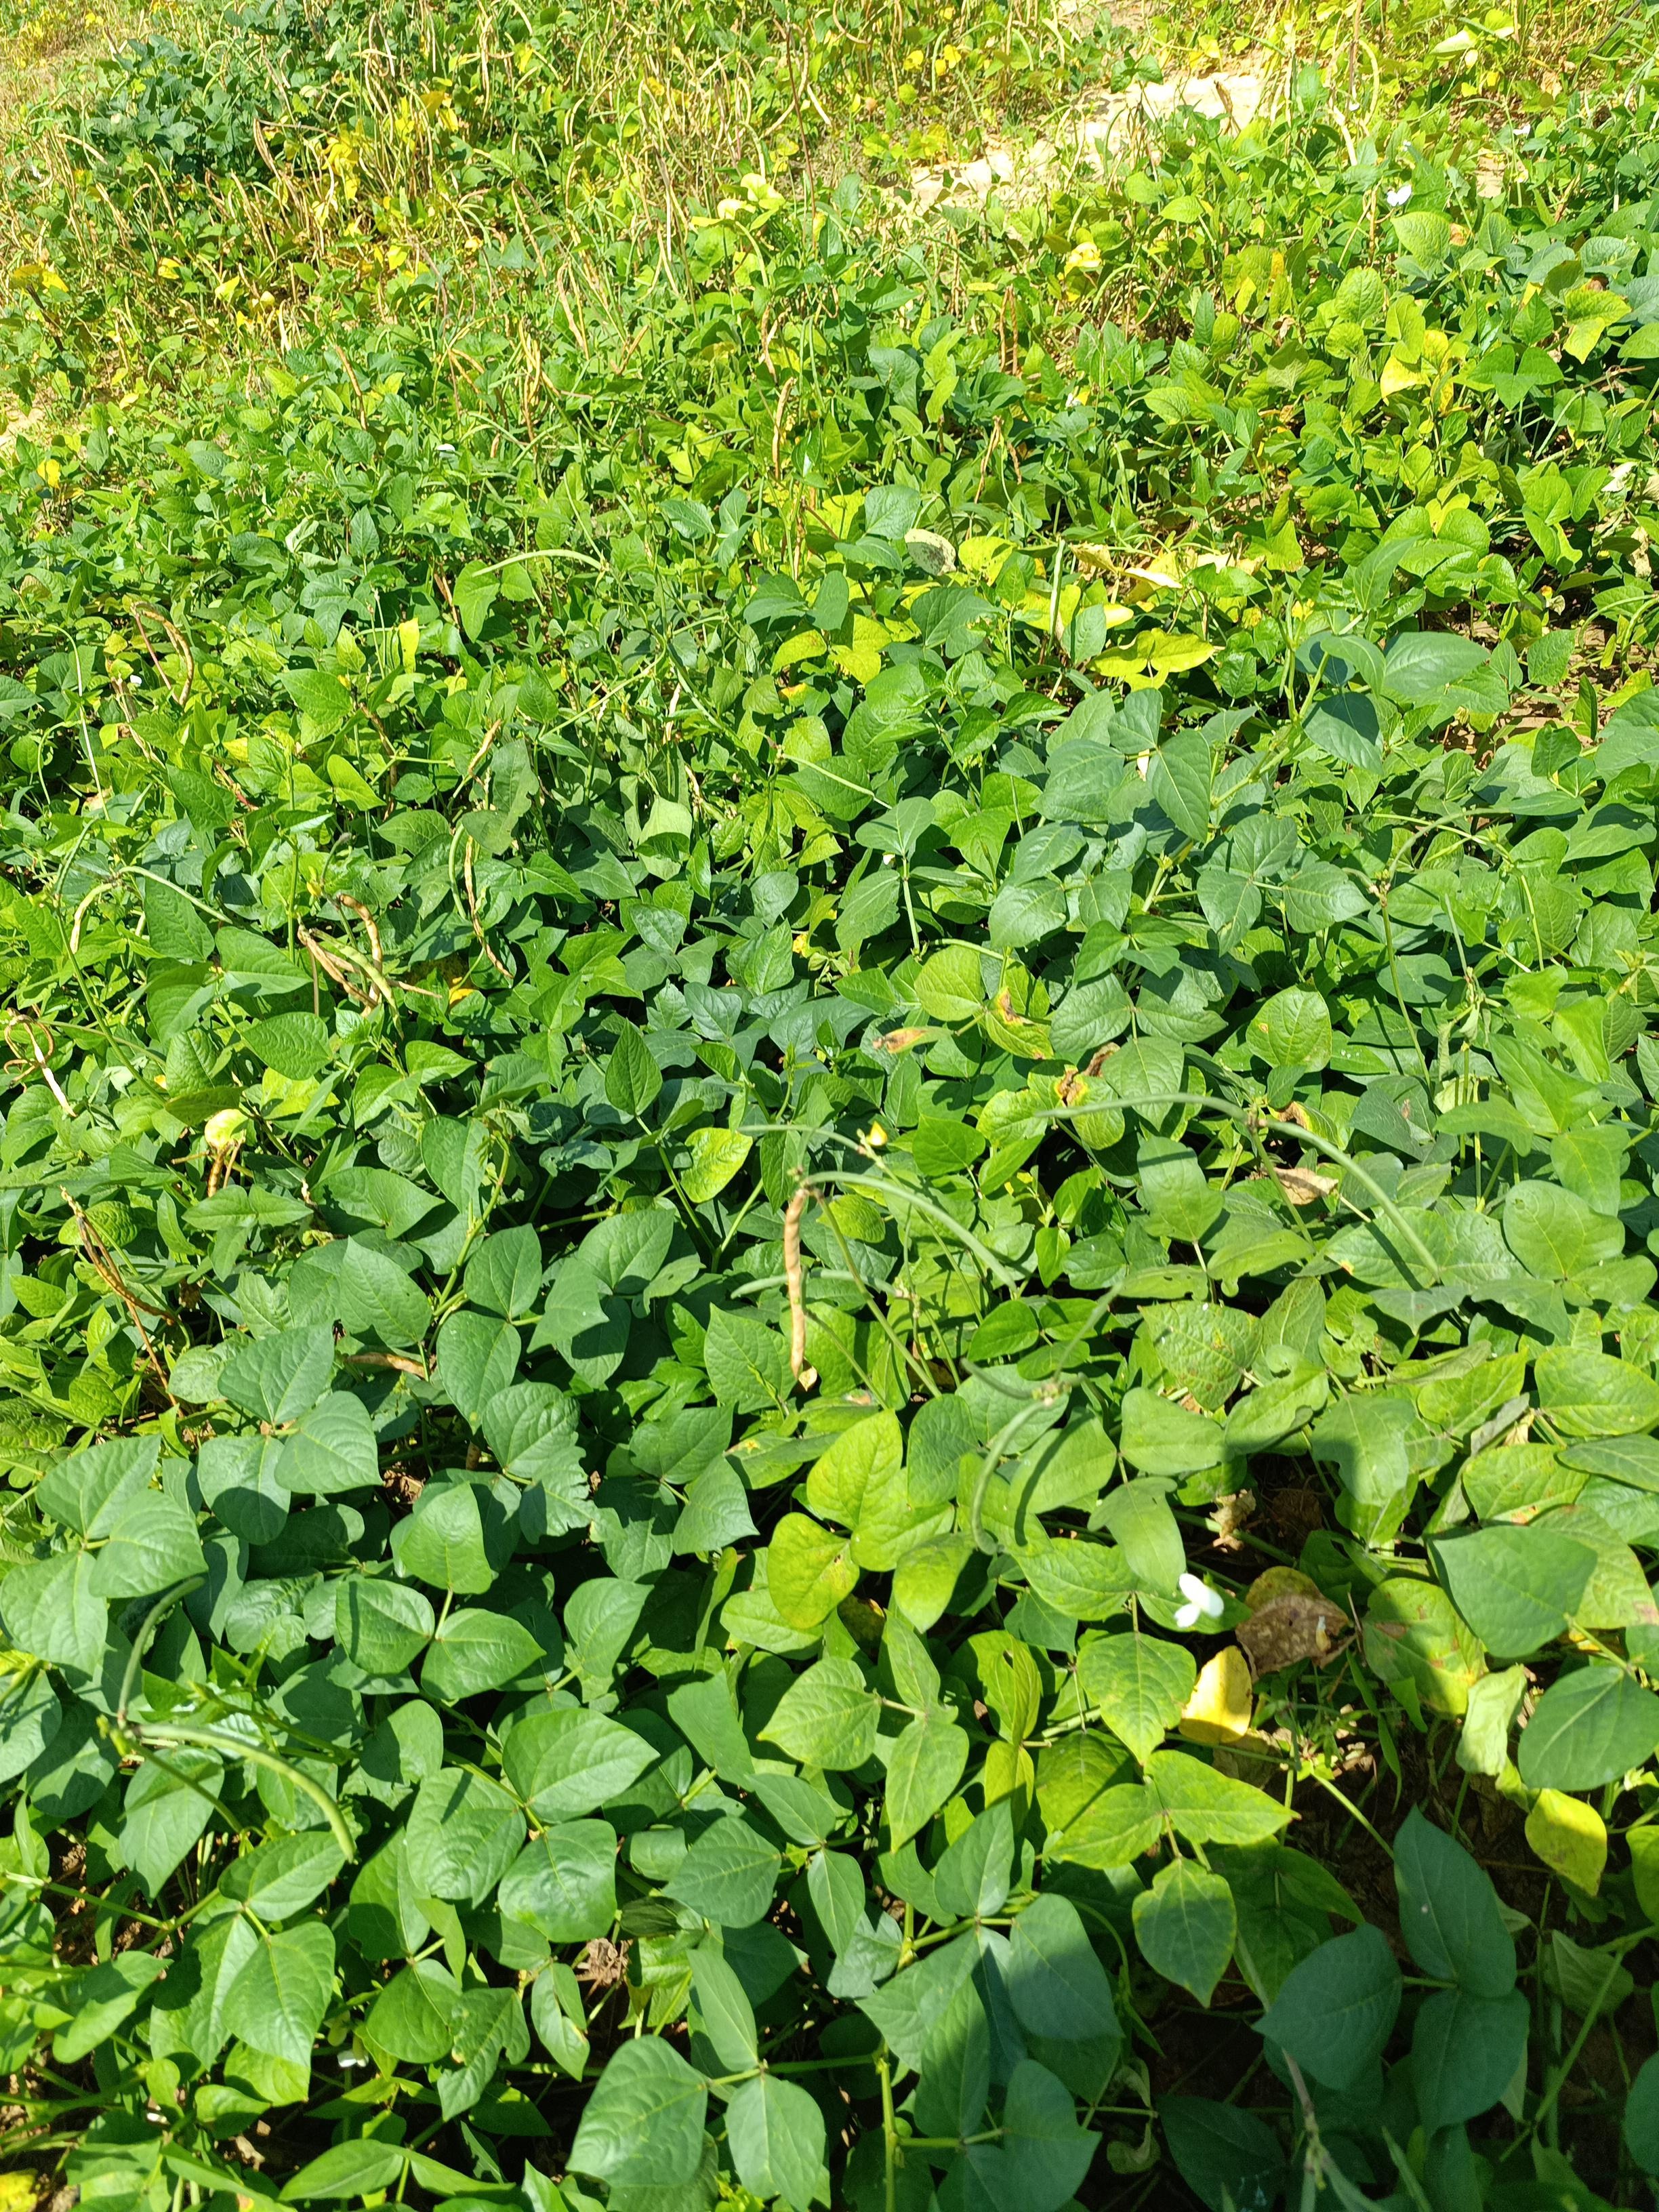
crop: cowpea
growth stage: maturity
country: Nigeria
